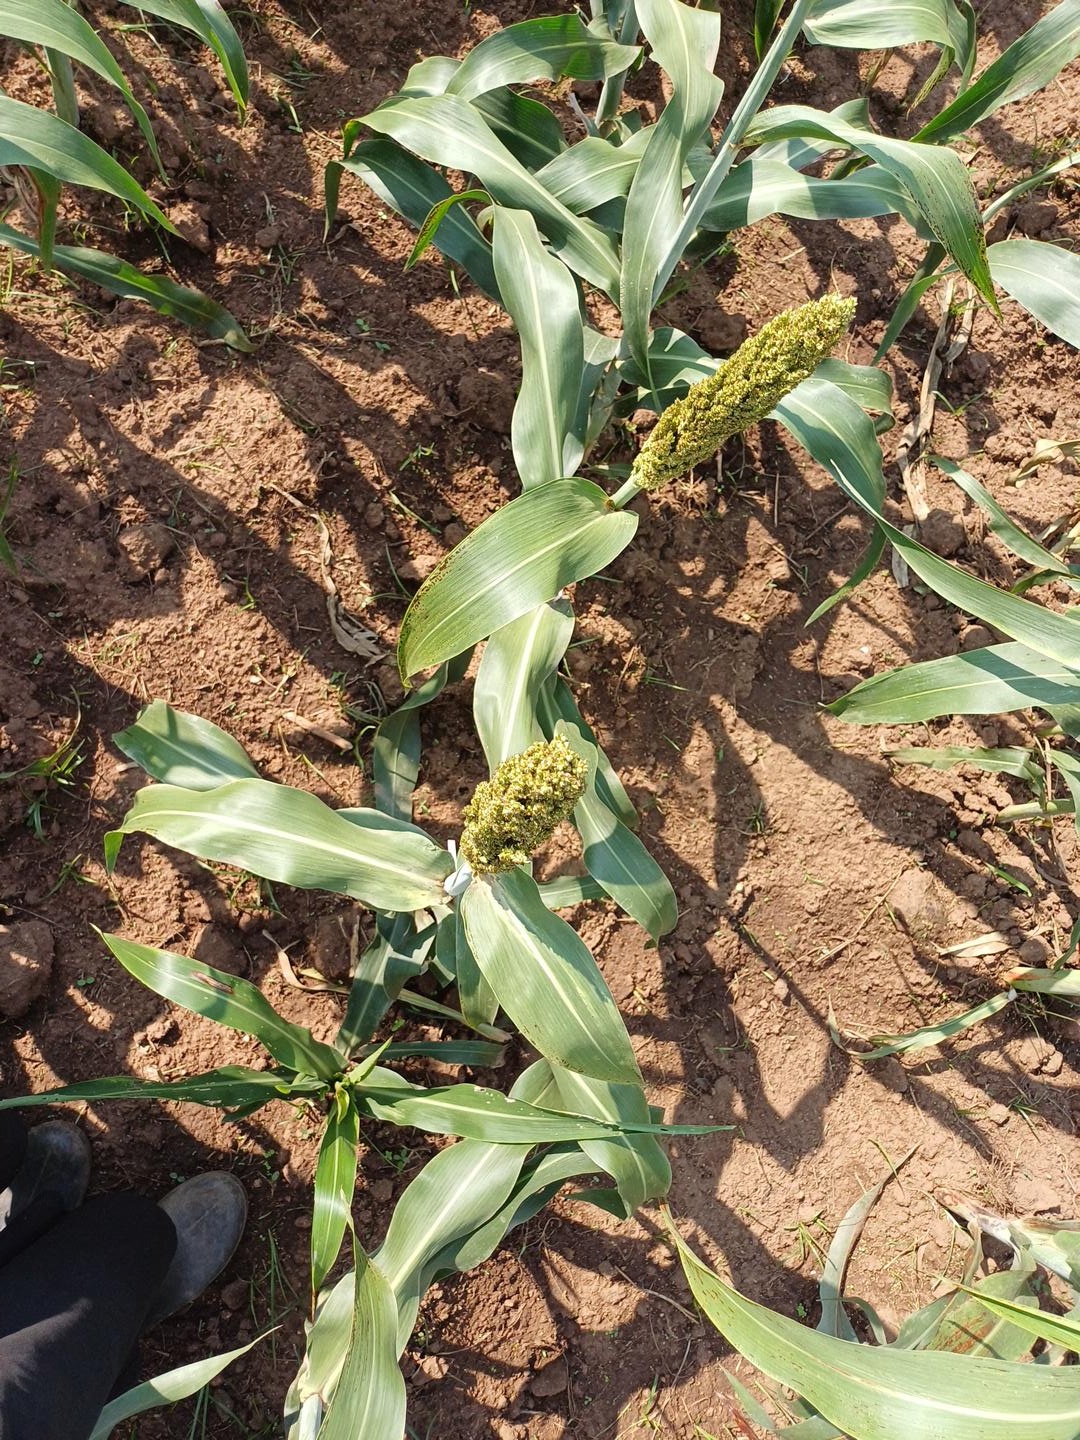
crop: sorghum
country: Kenya
